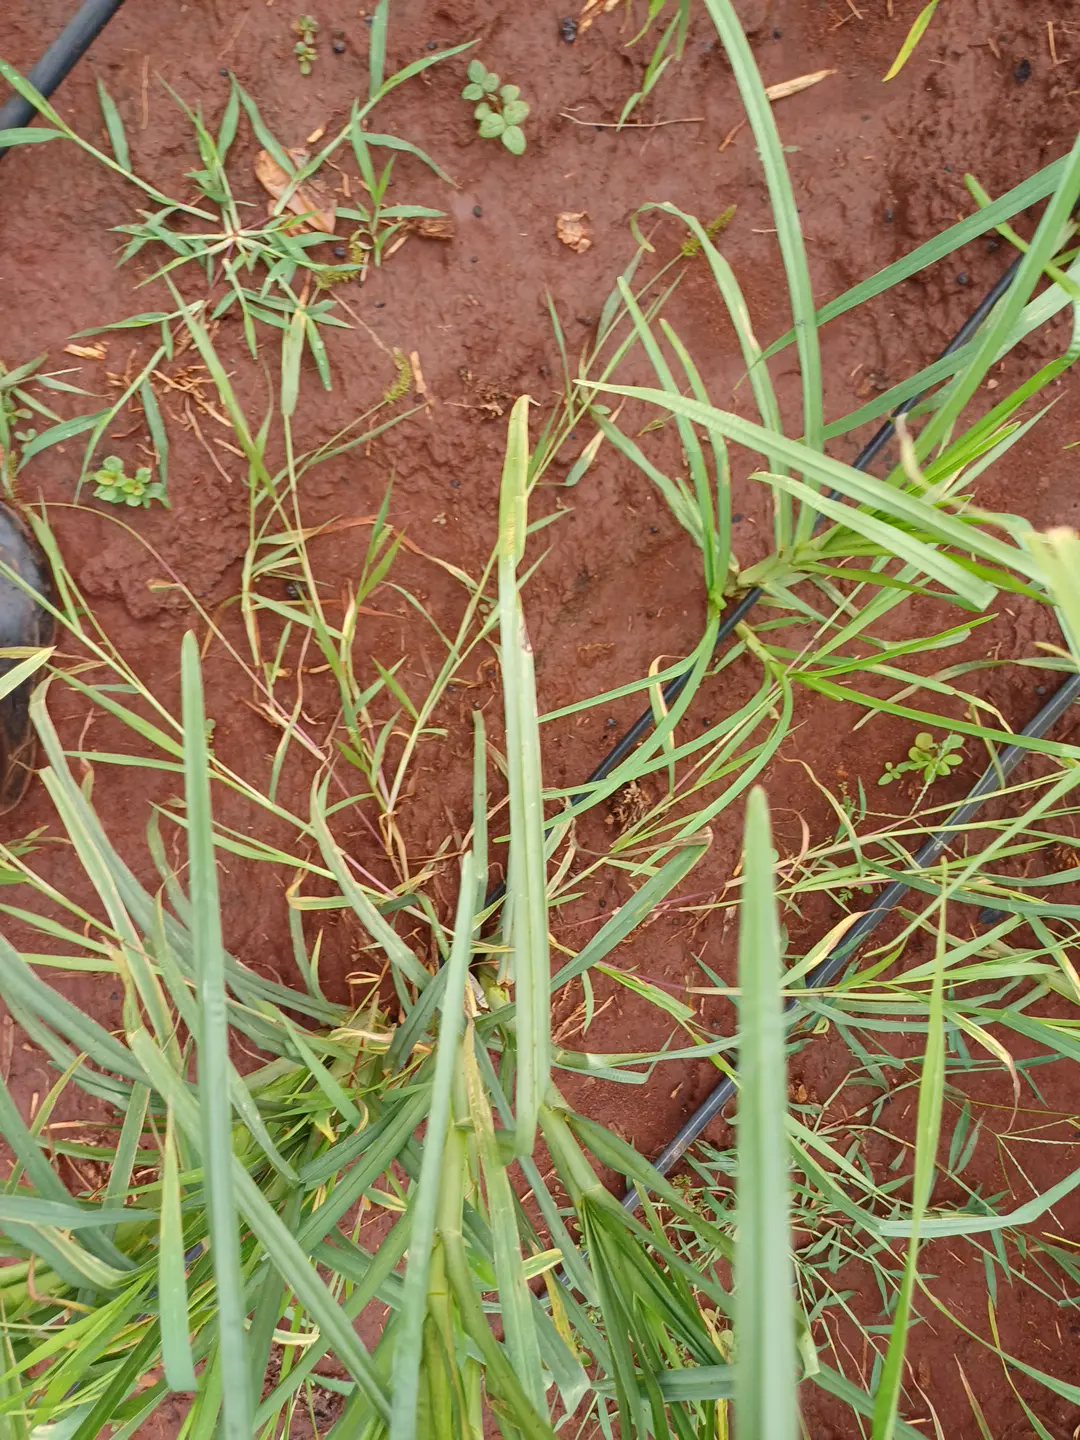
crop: finger millet
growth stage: vegetative
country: Kenya
